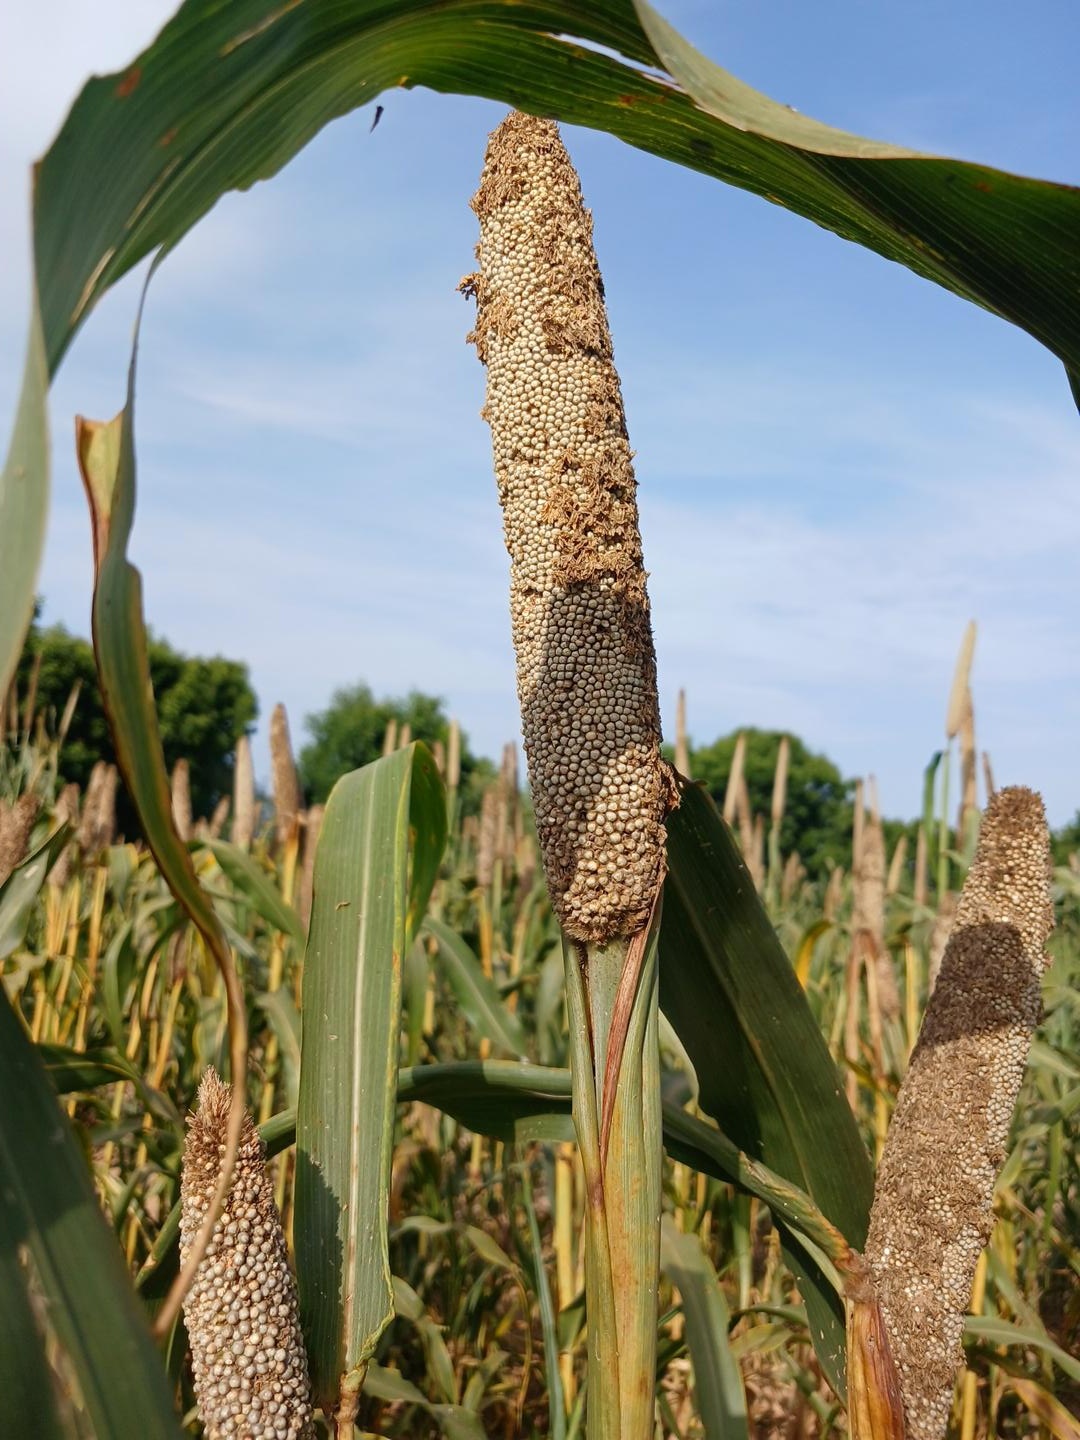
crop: pearl millet
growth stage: maturity
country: Senegal
